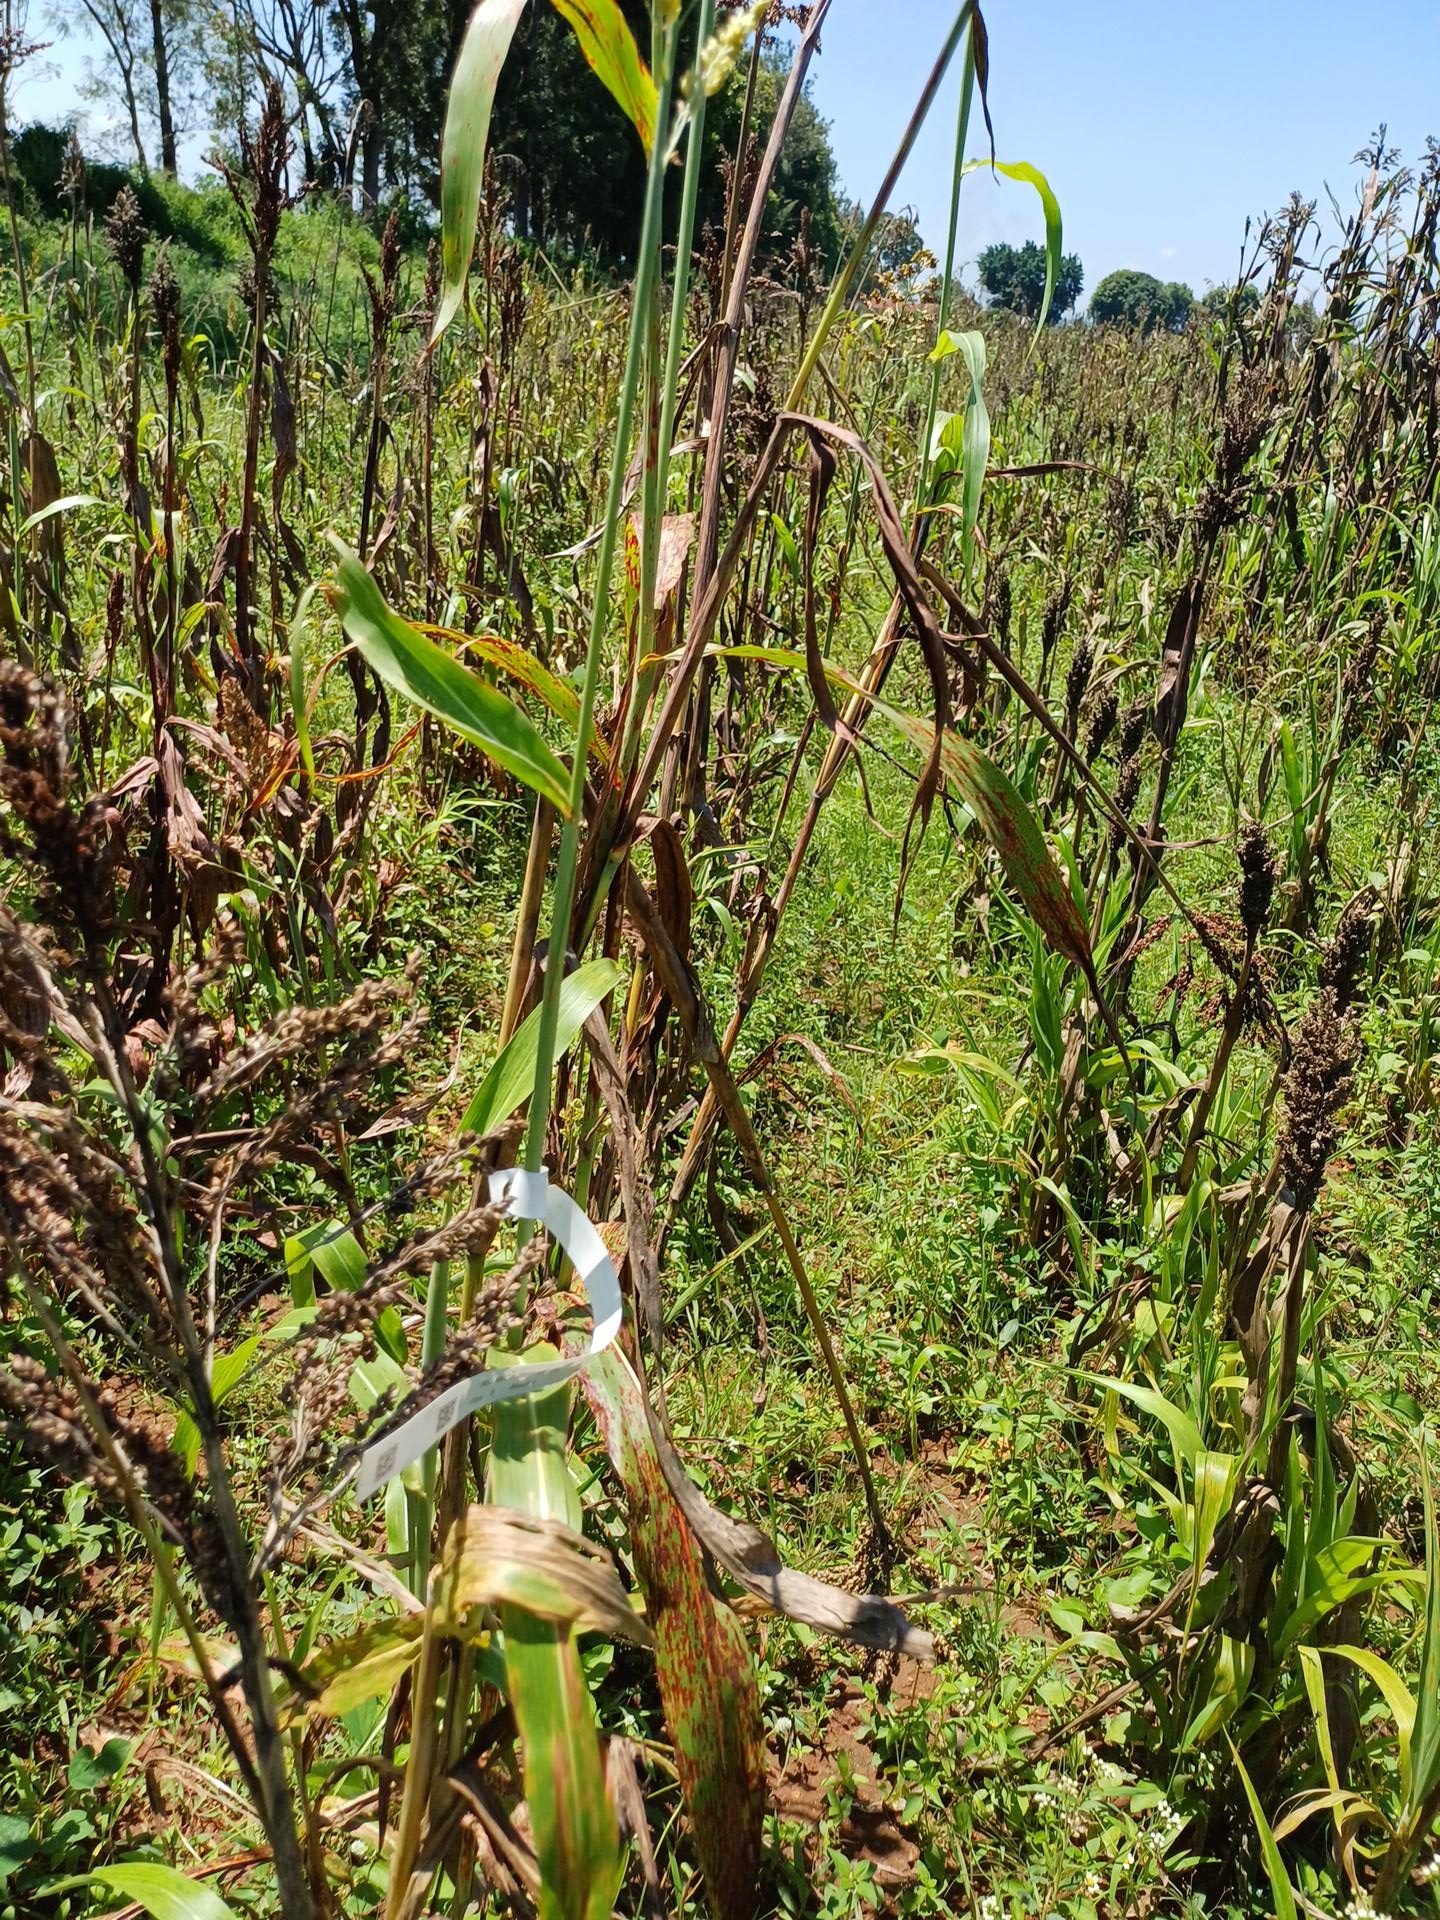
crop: sorghum
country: Kenya
